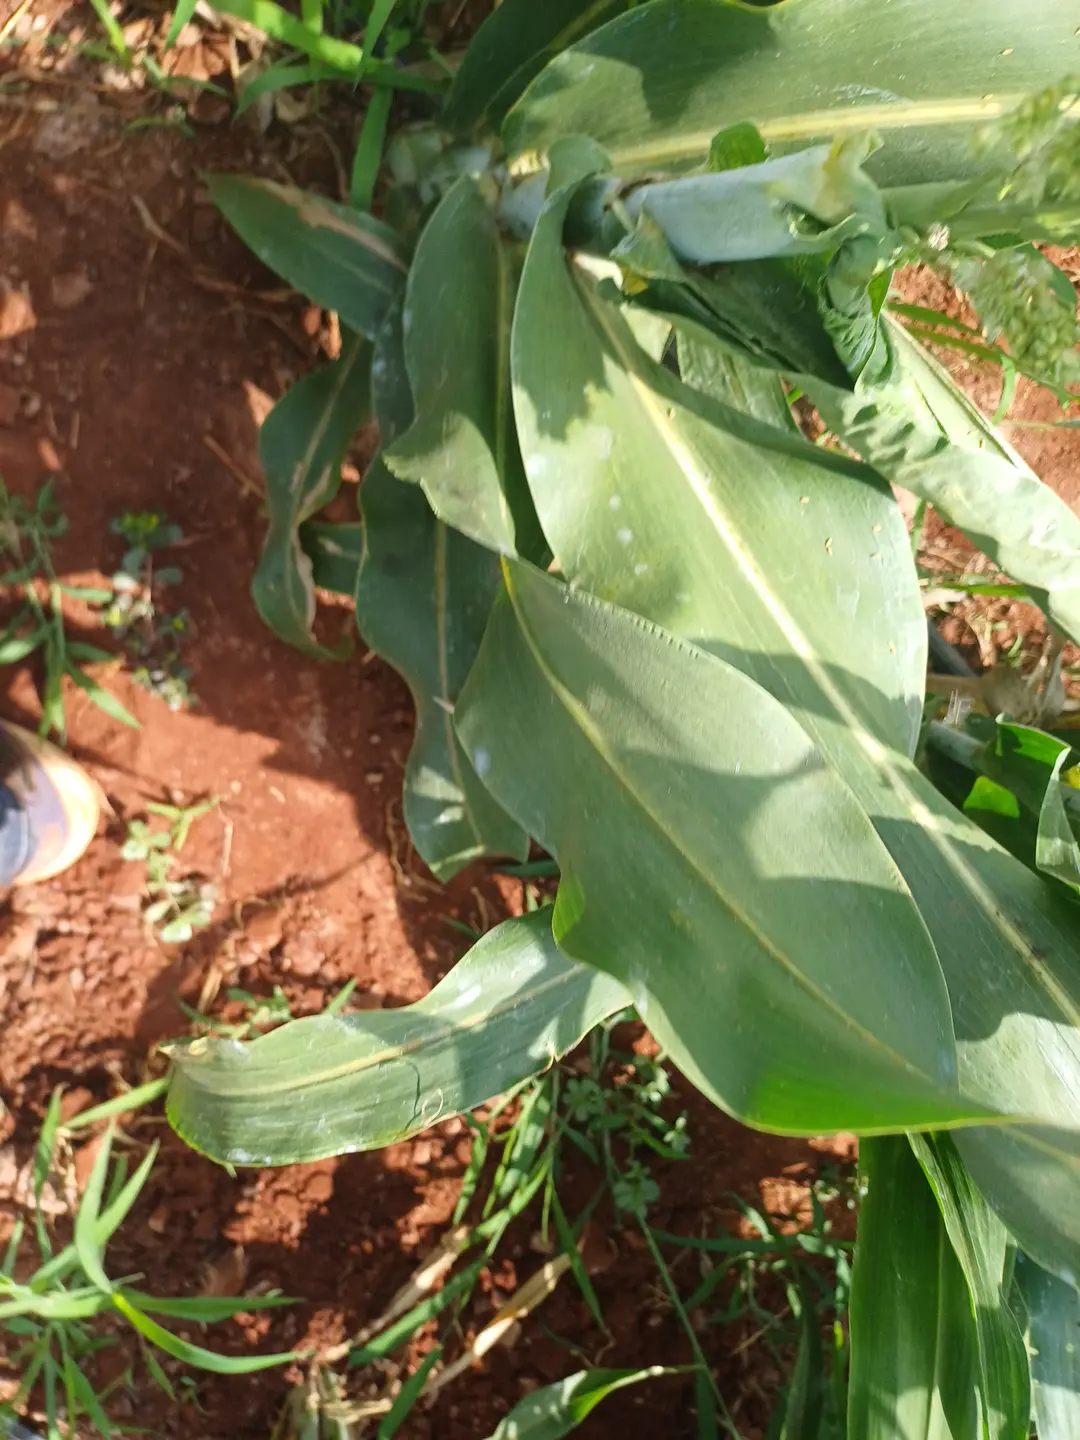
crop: sorghum
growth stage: filling grain
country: Kenya
